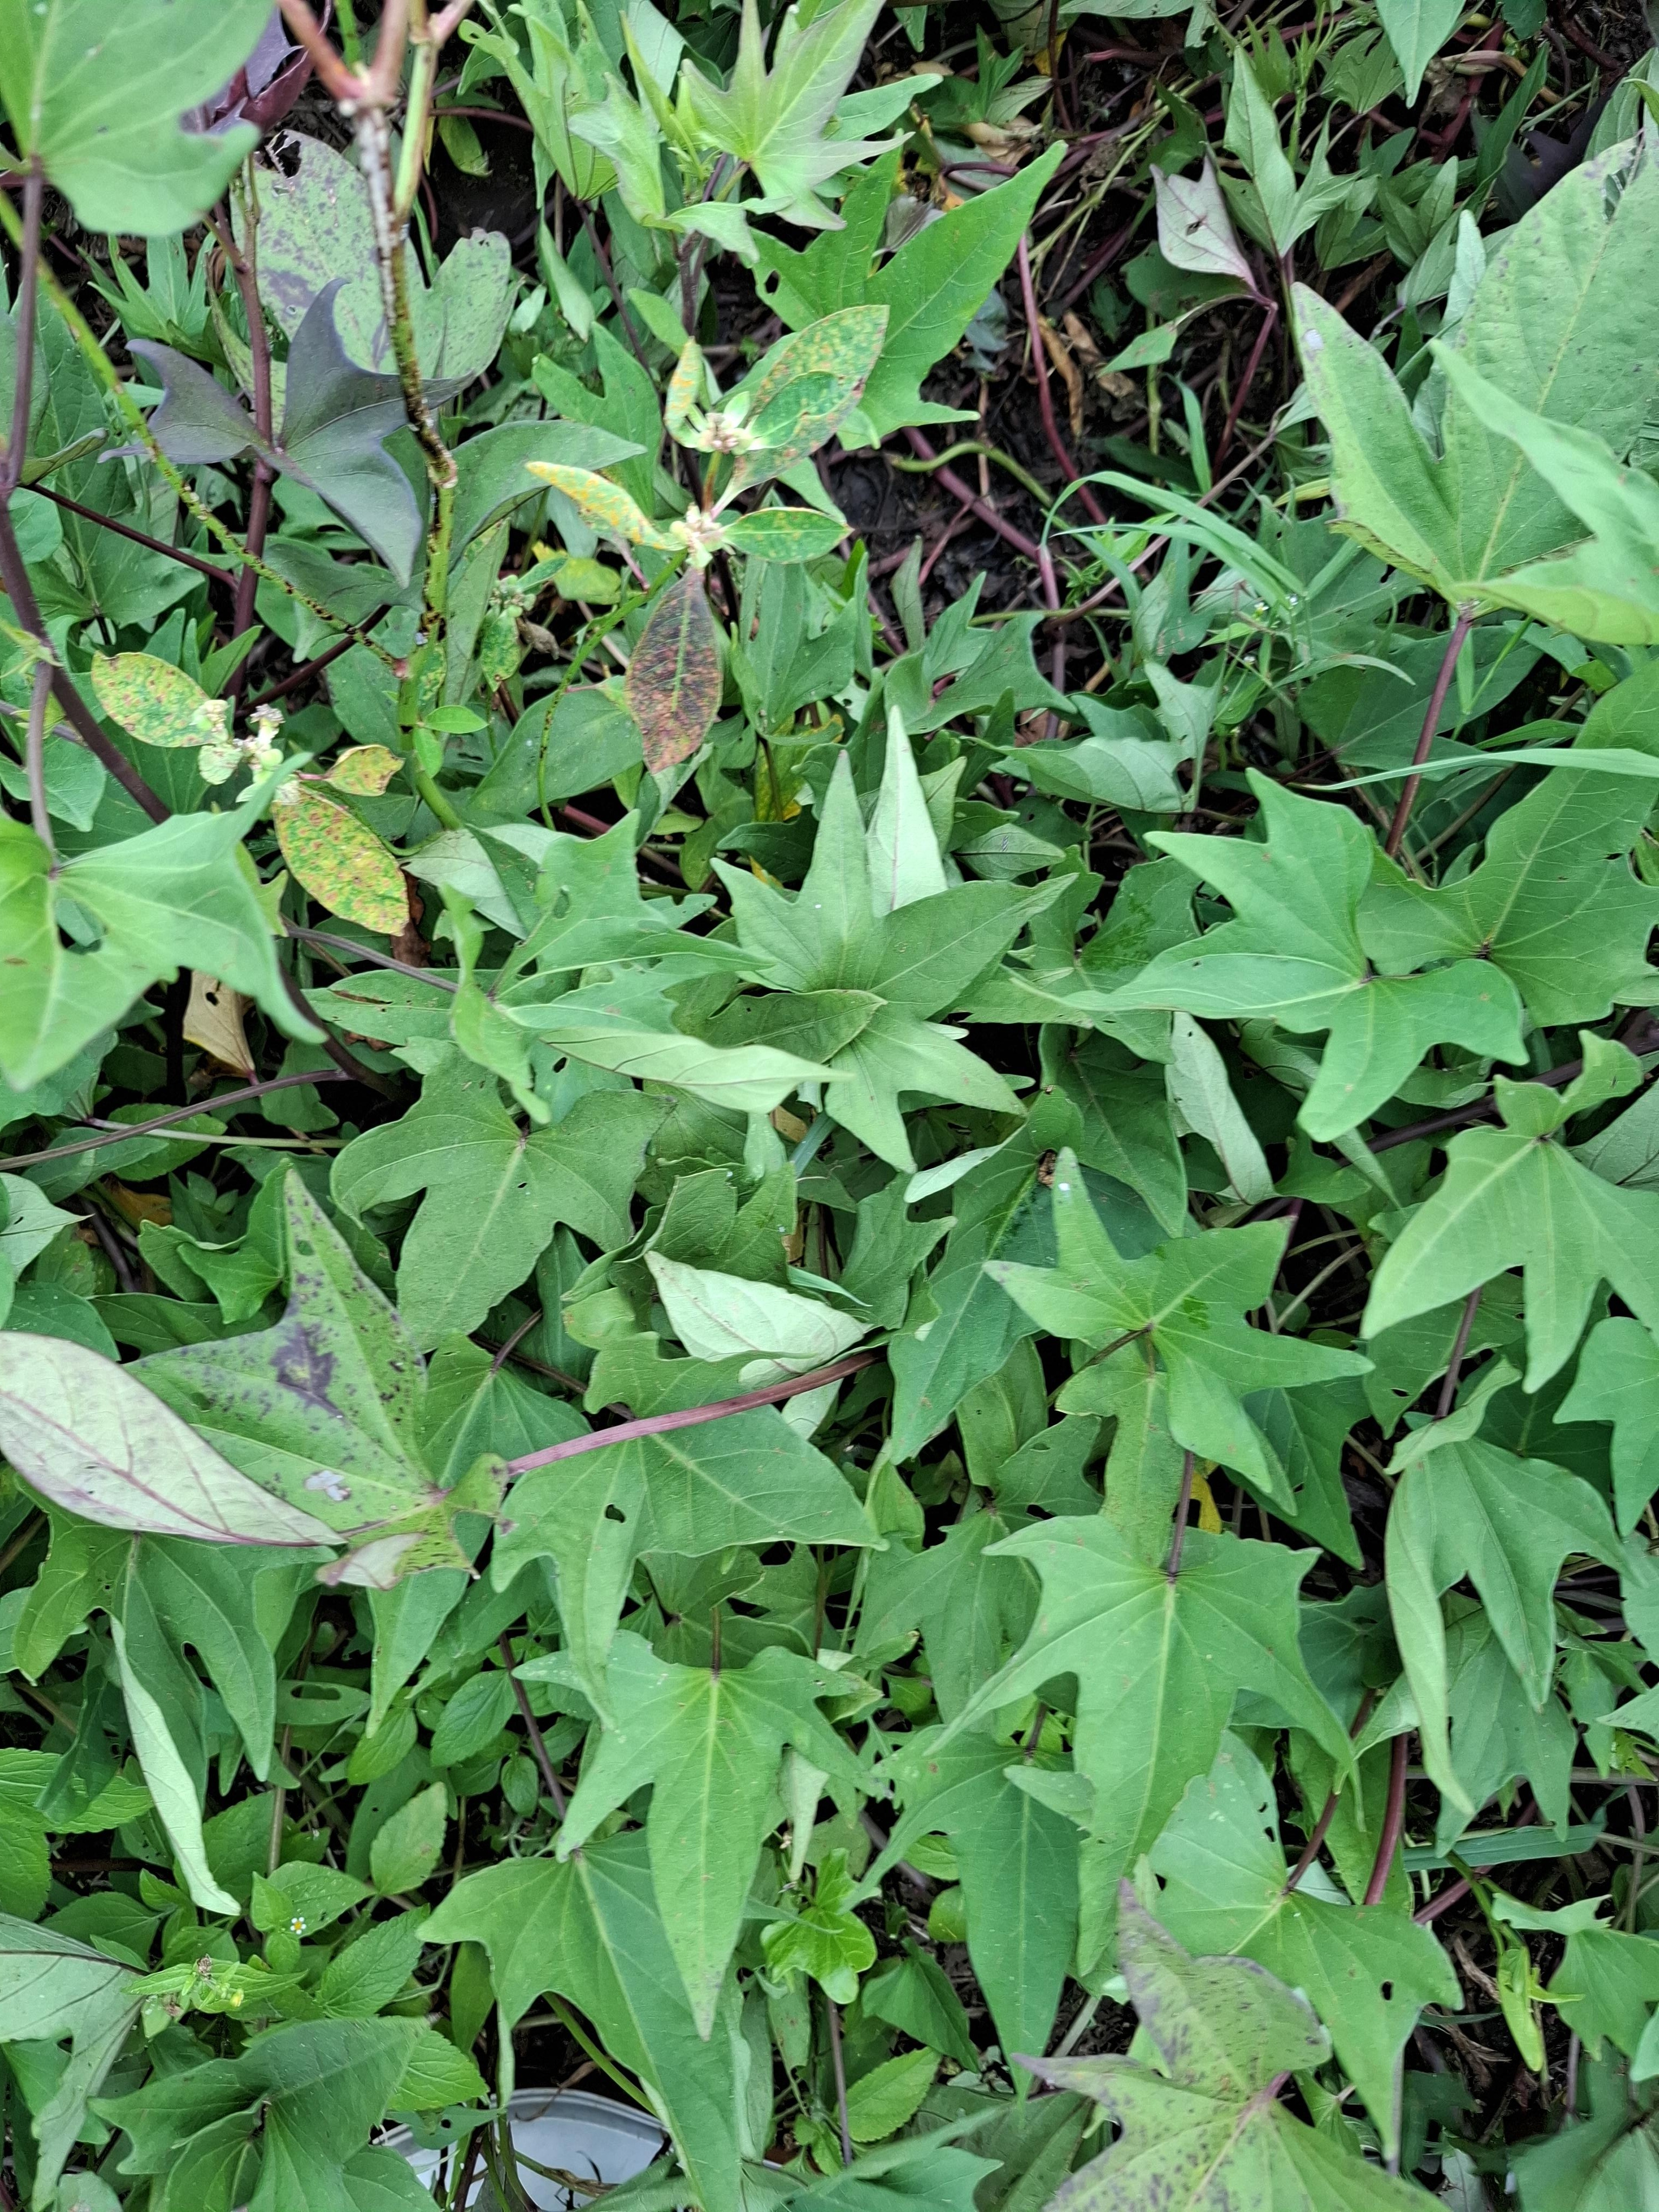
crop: sorghum
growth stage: harvest maturity
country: Tanzania
